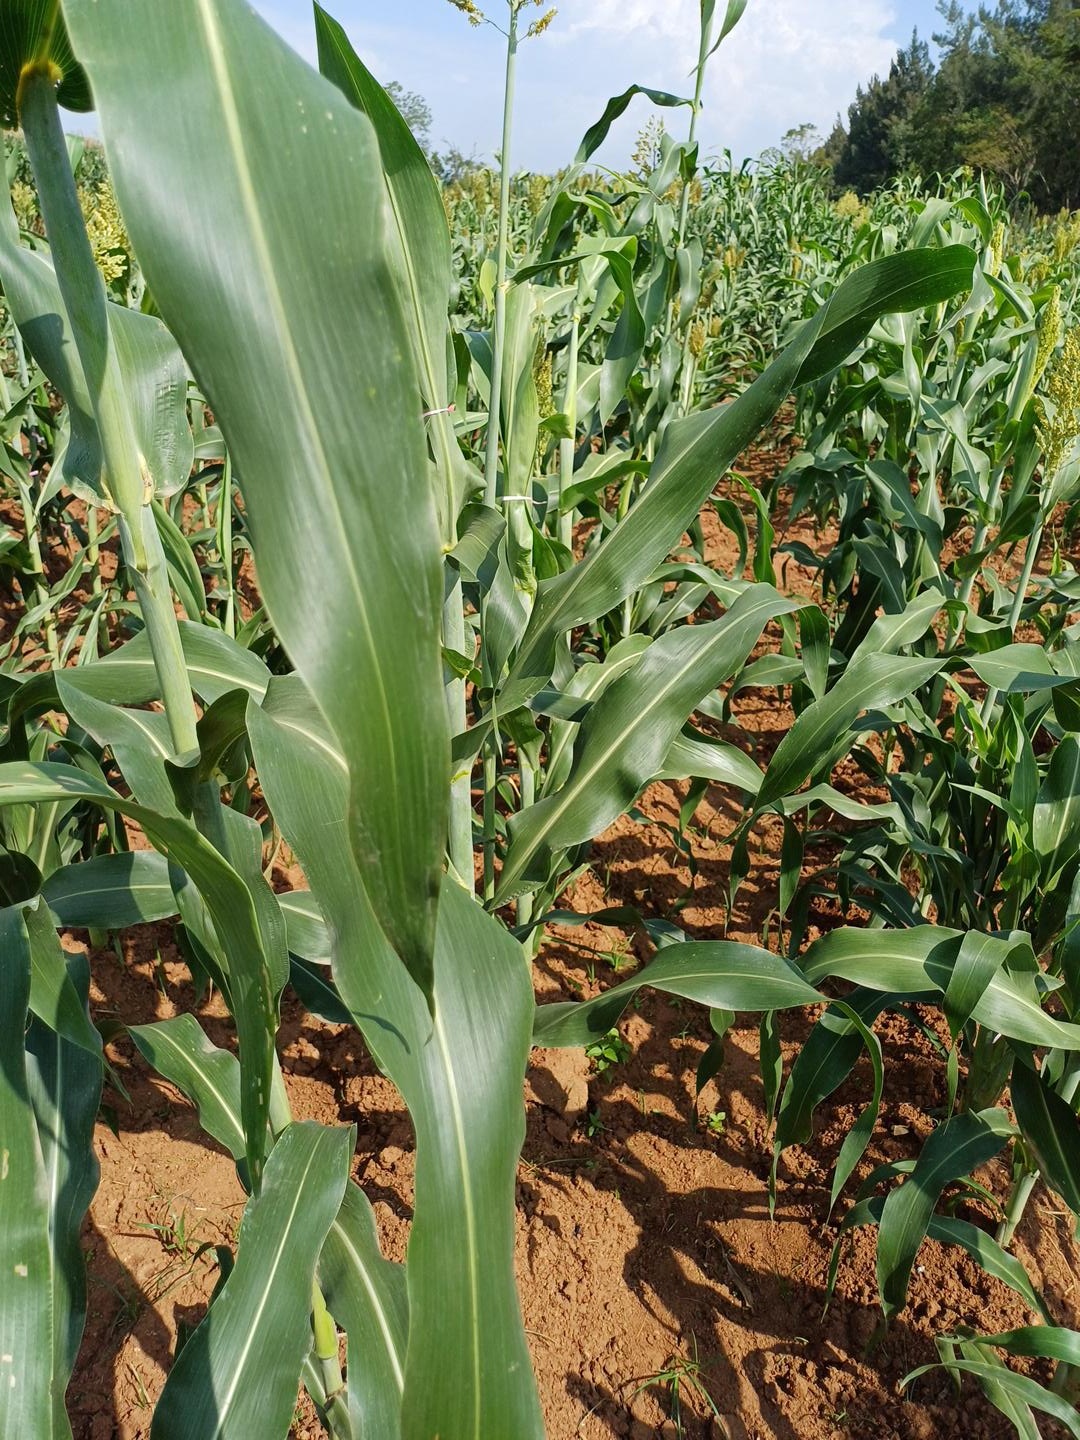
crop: sorghum
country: Kenya
